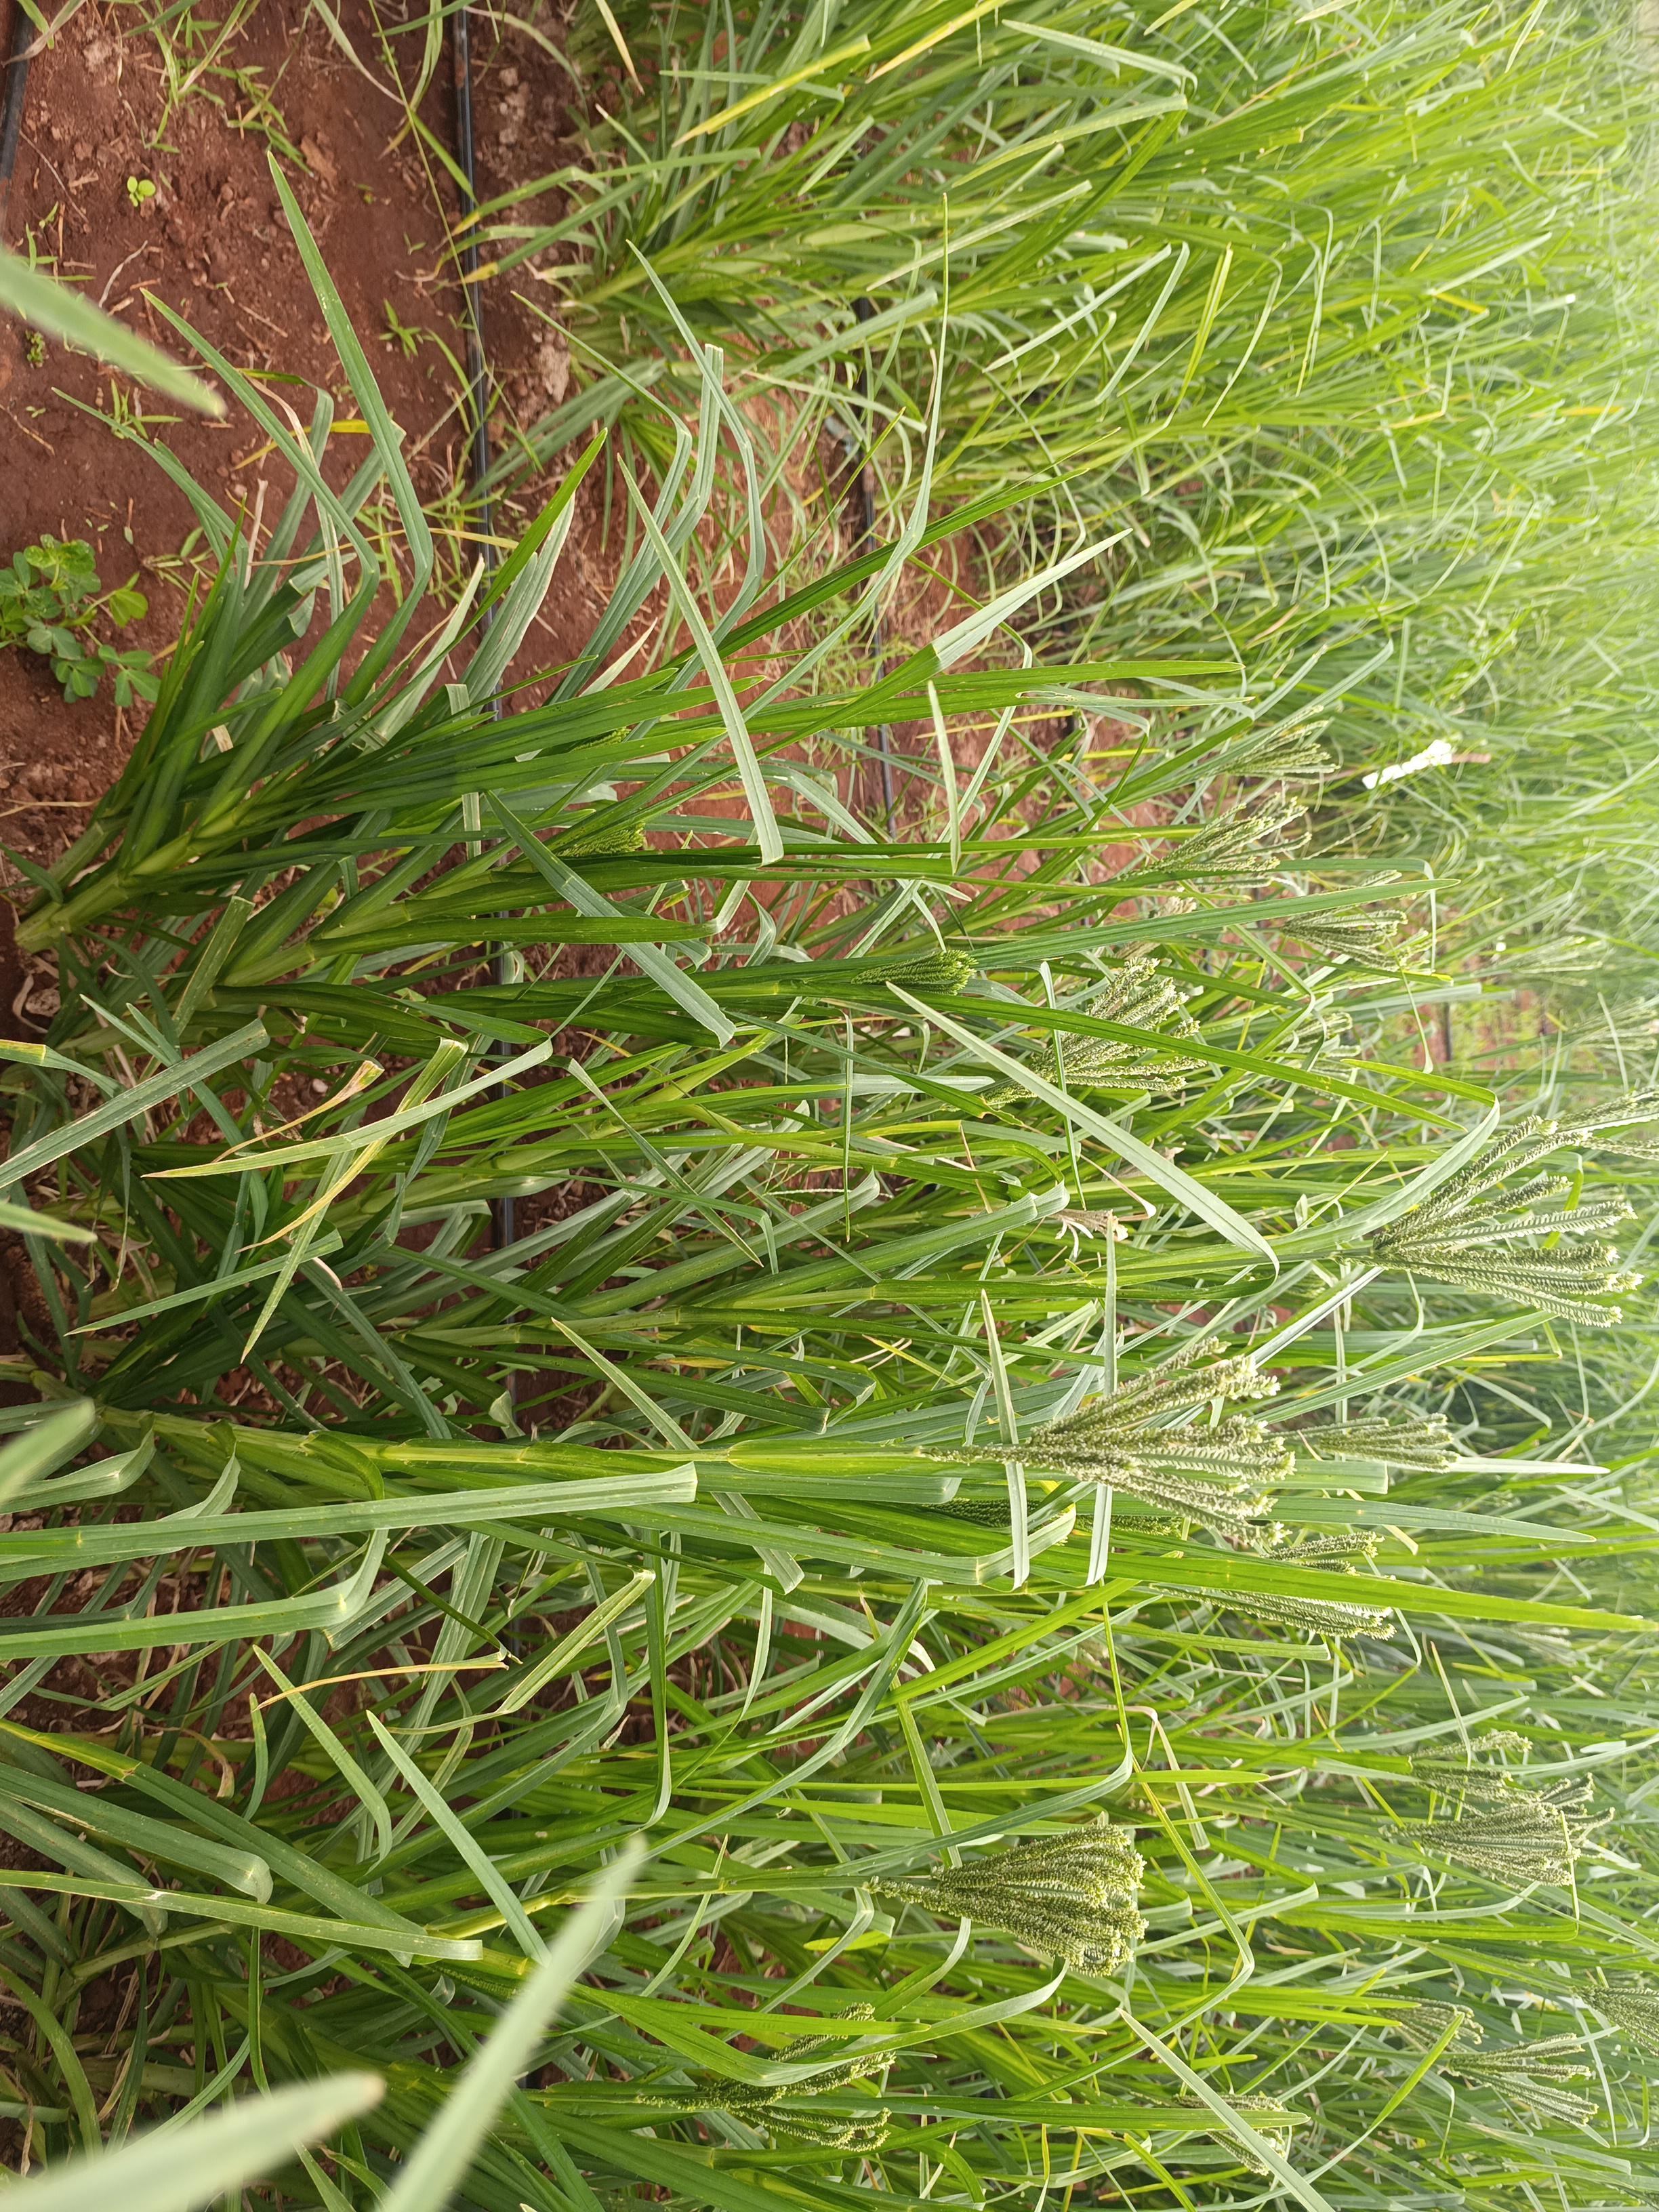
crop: finger millet
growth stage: flowering
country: Kenya
